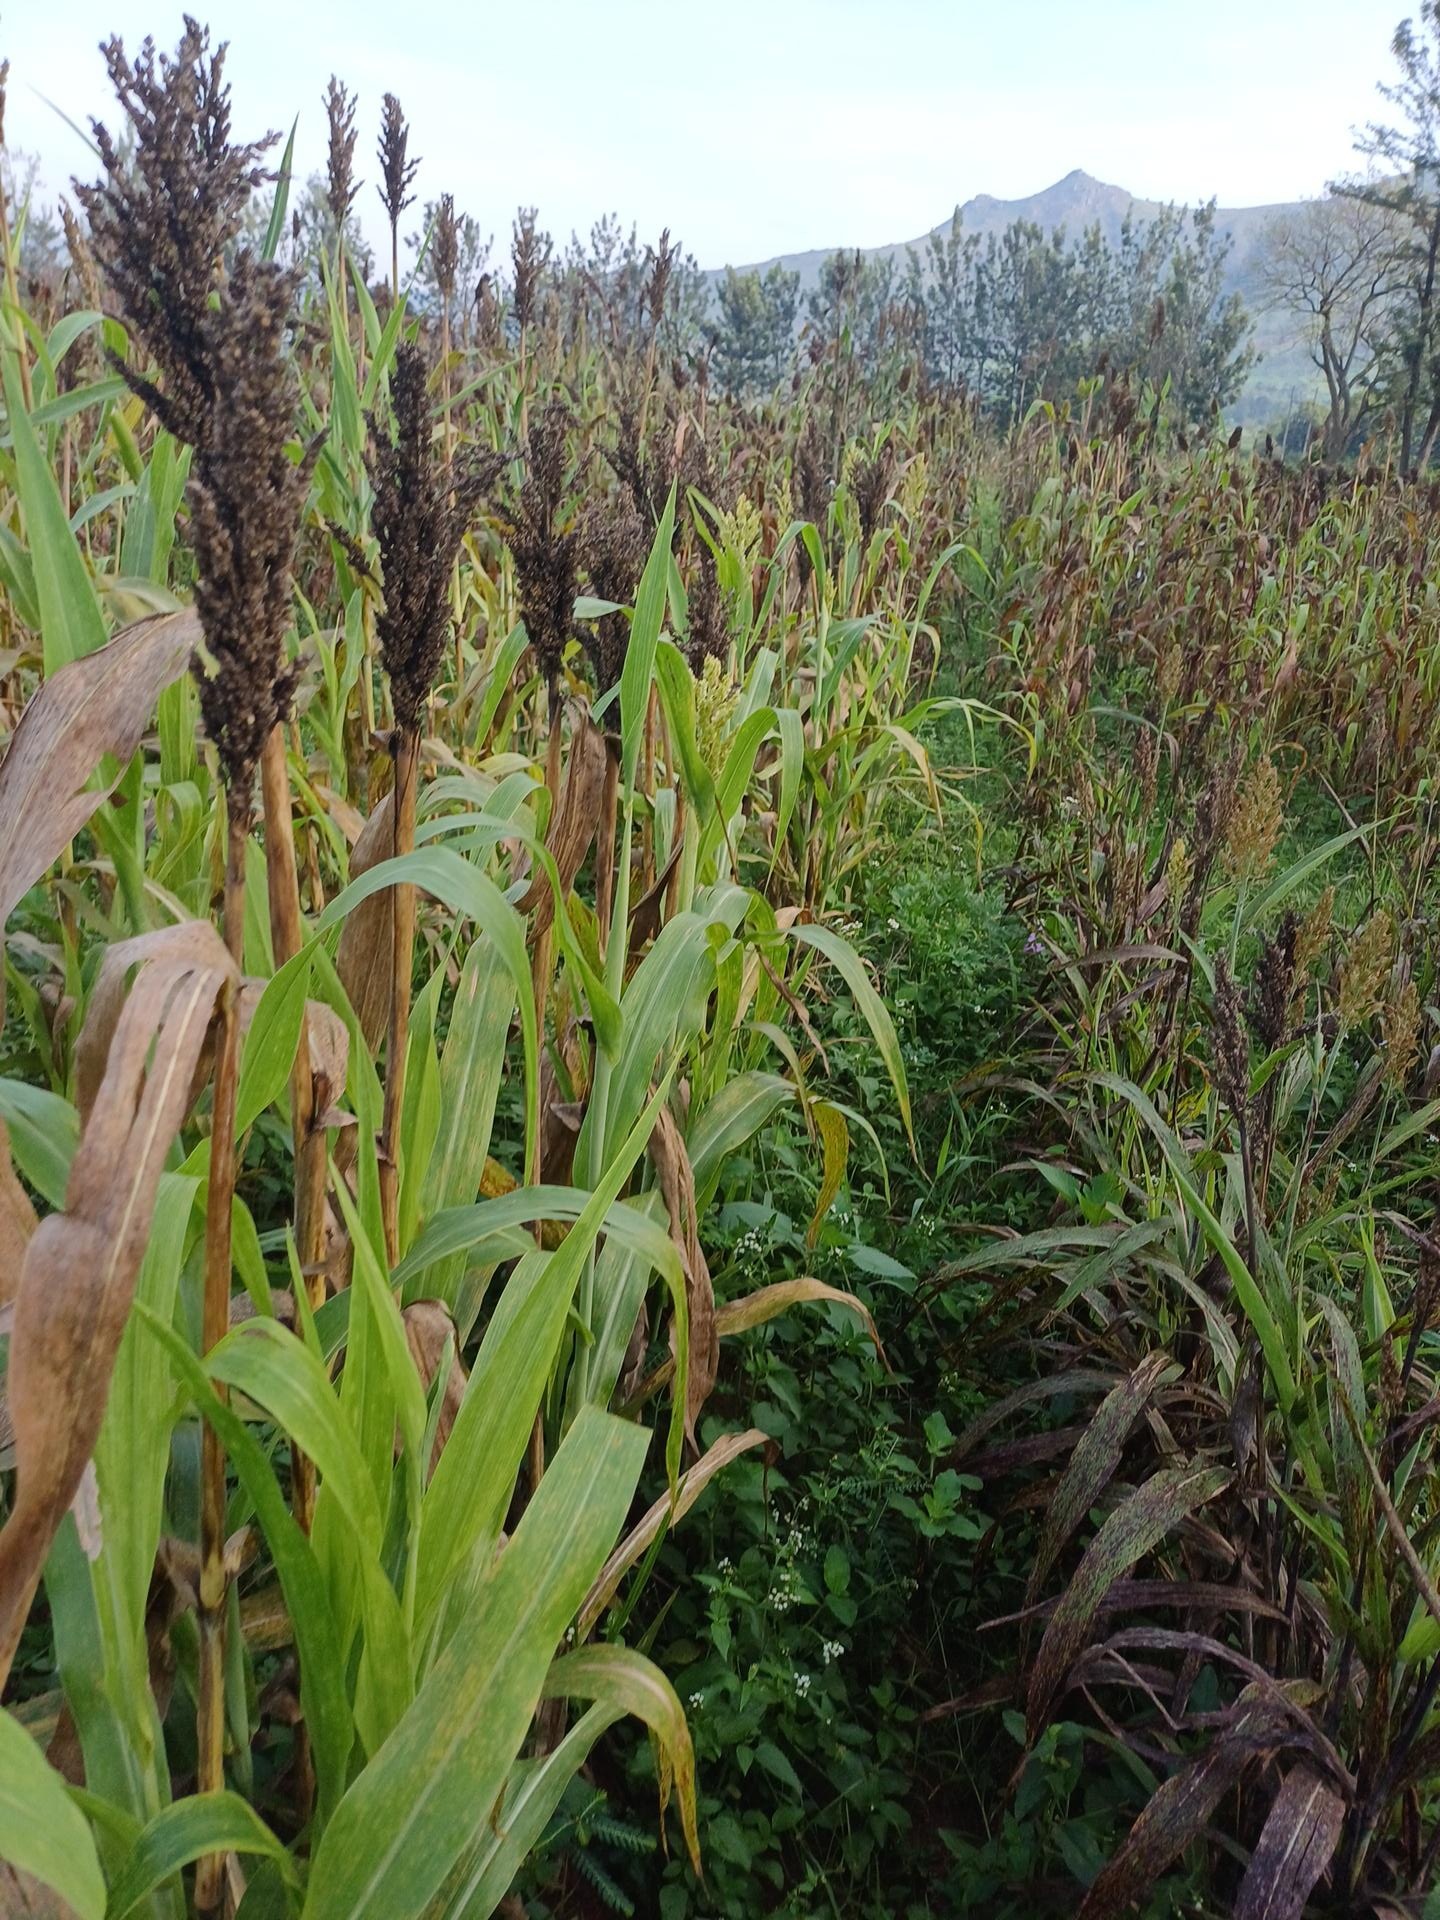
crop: sorghum
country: Kenya
